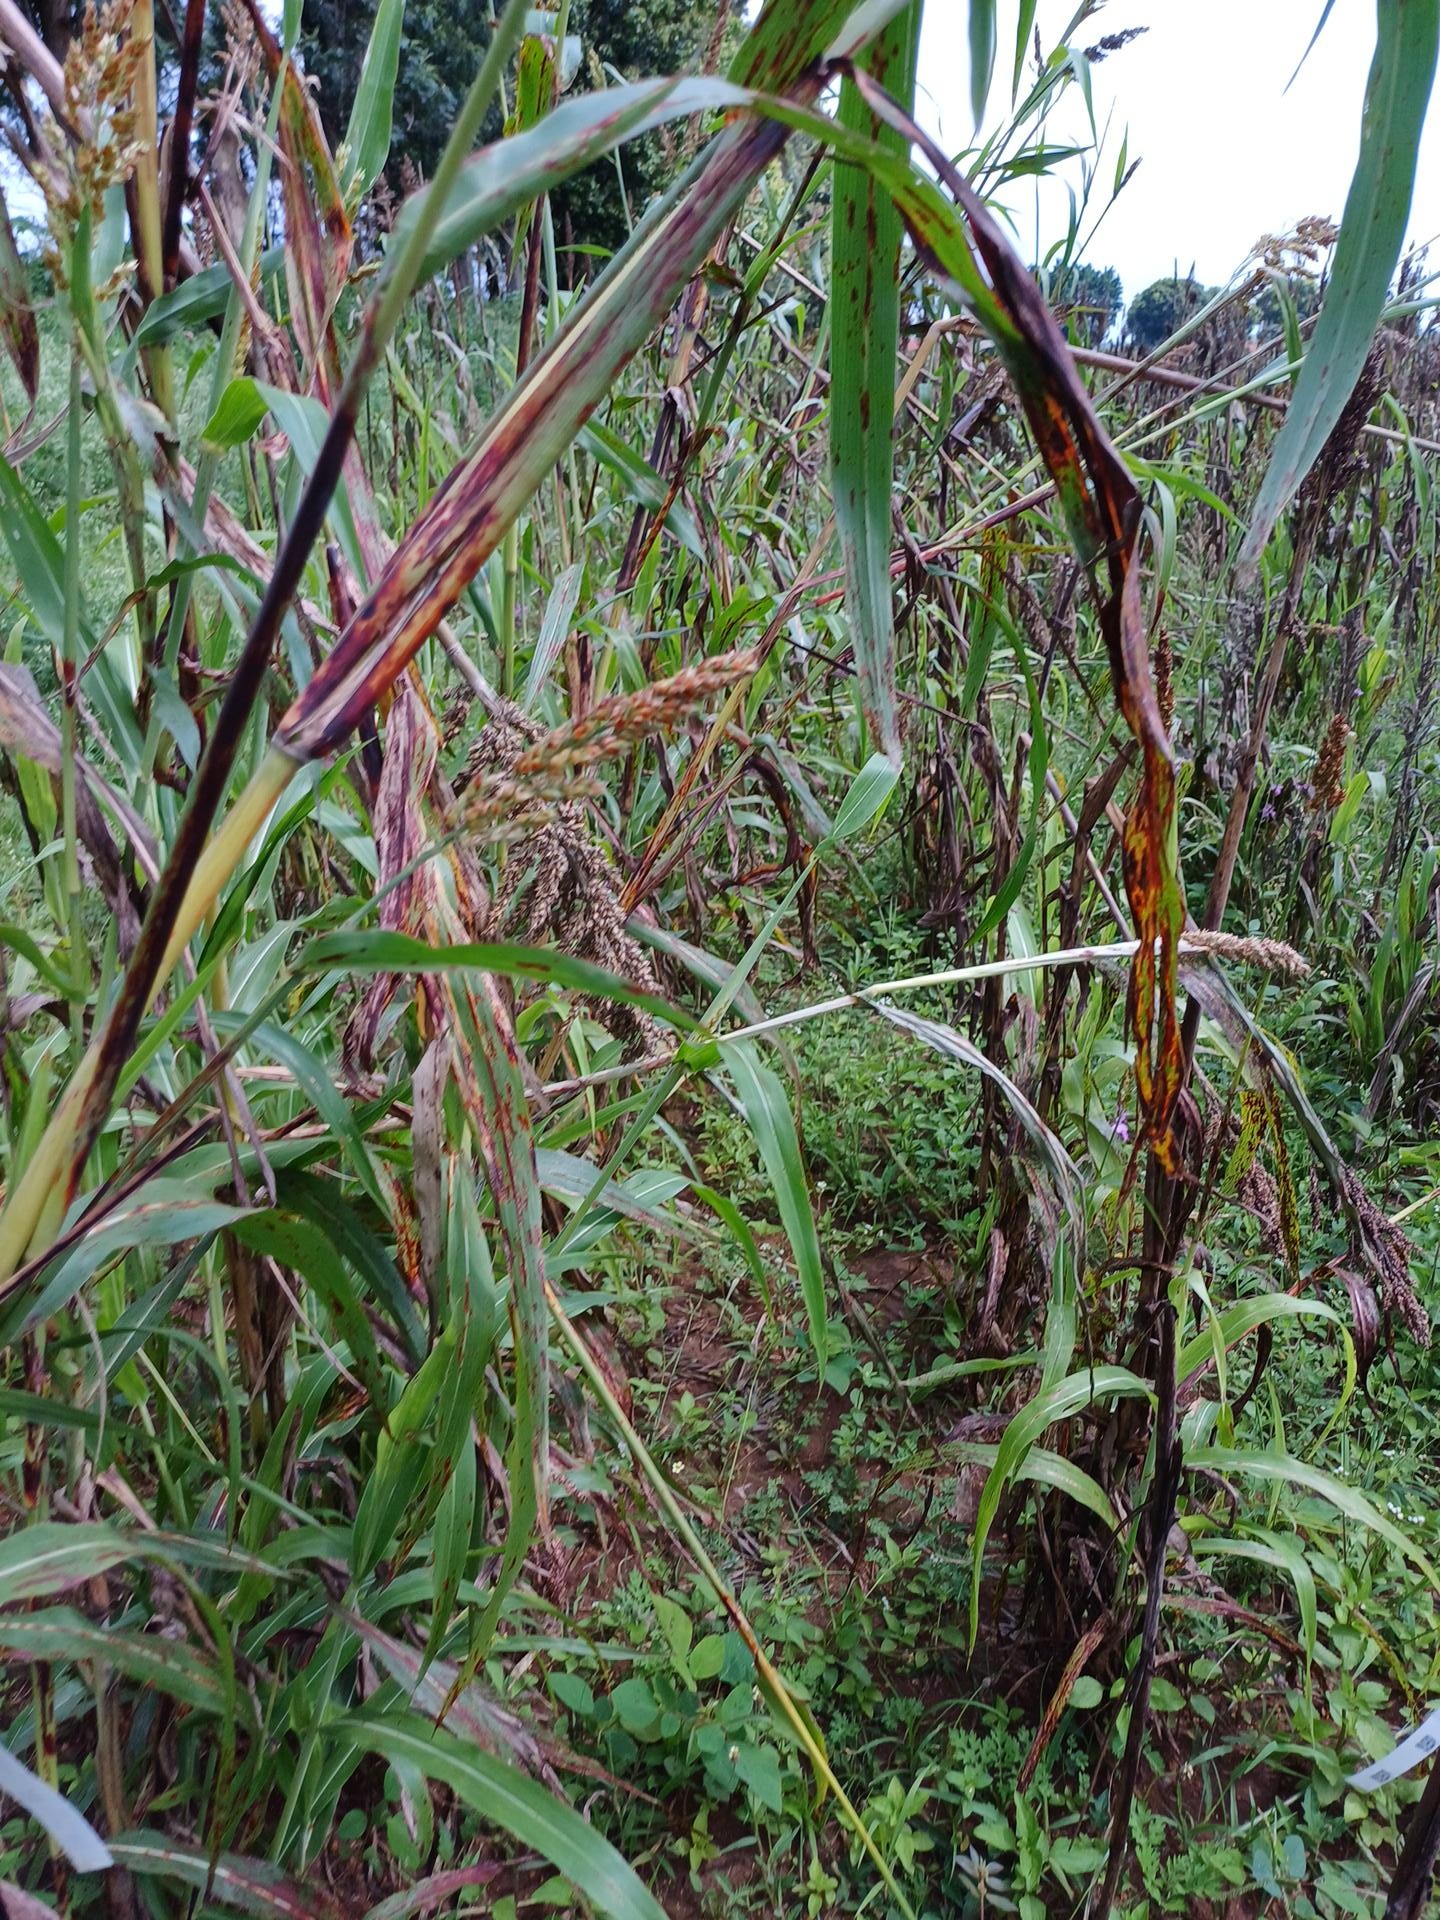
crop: sorghum
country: Kenya
